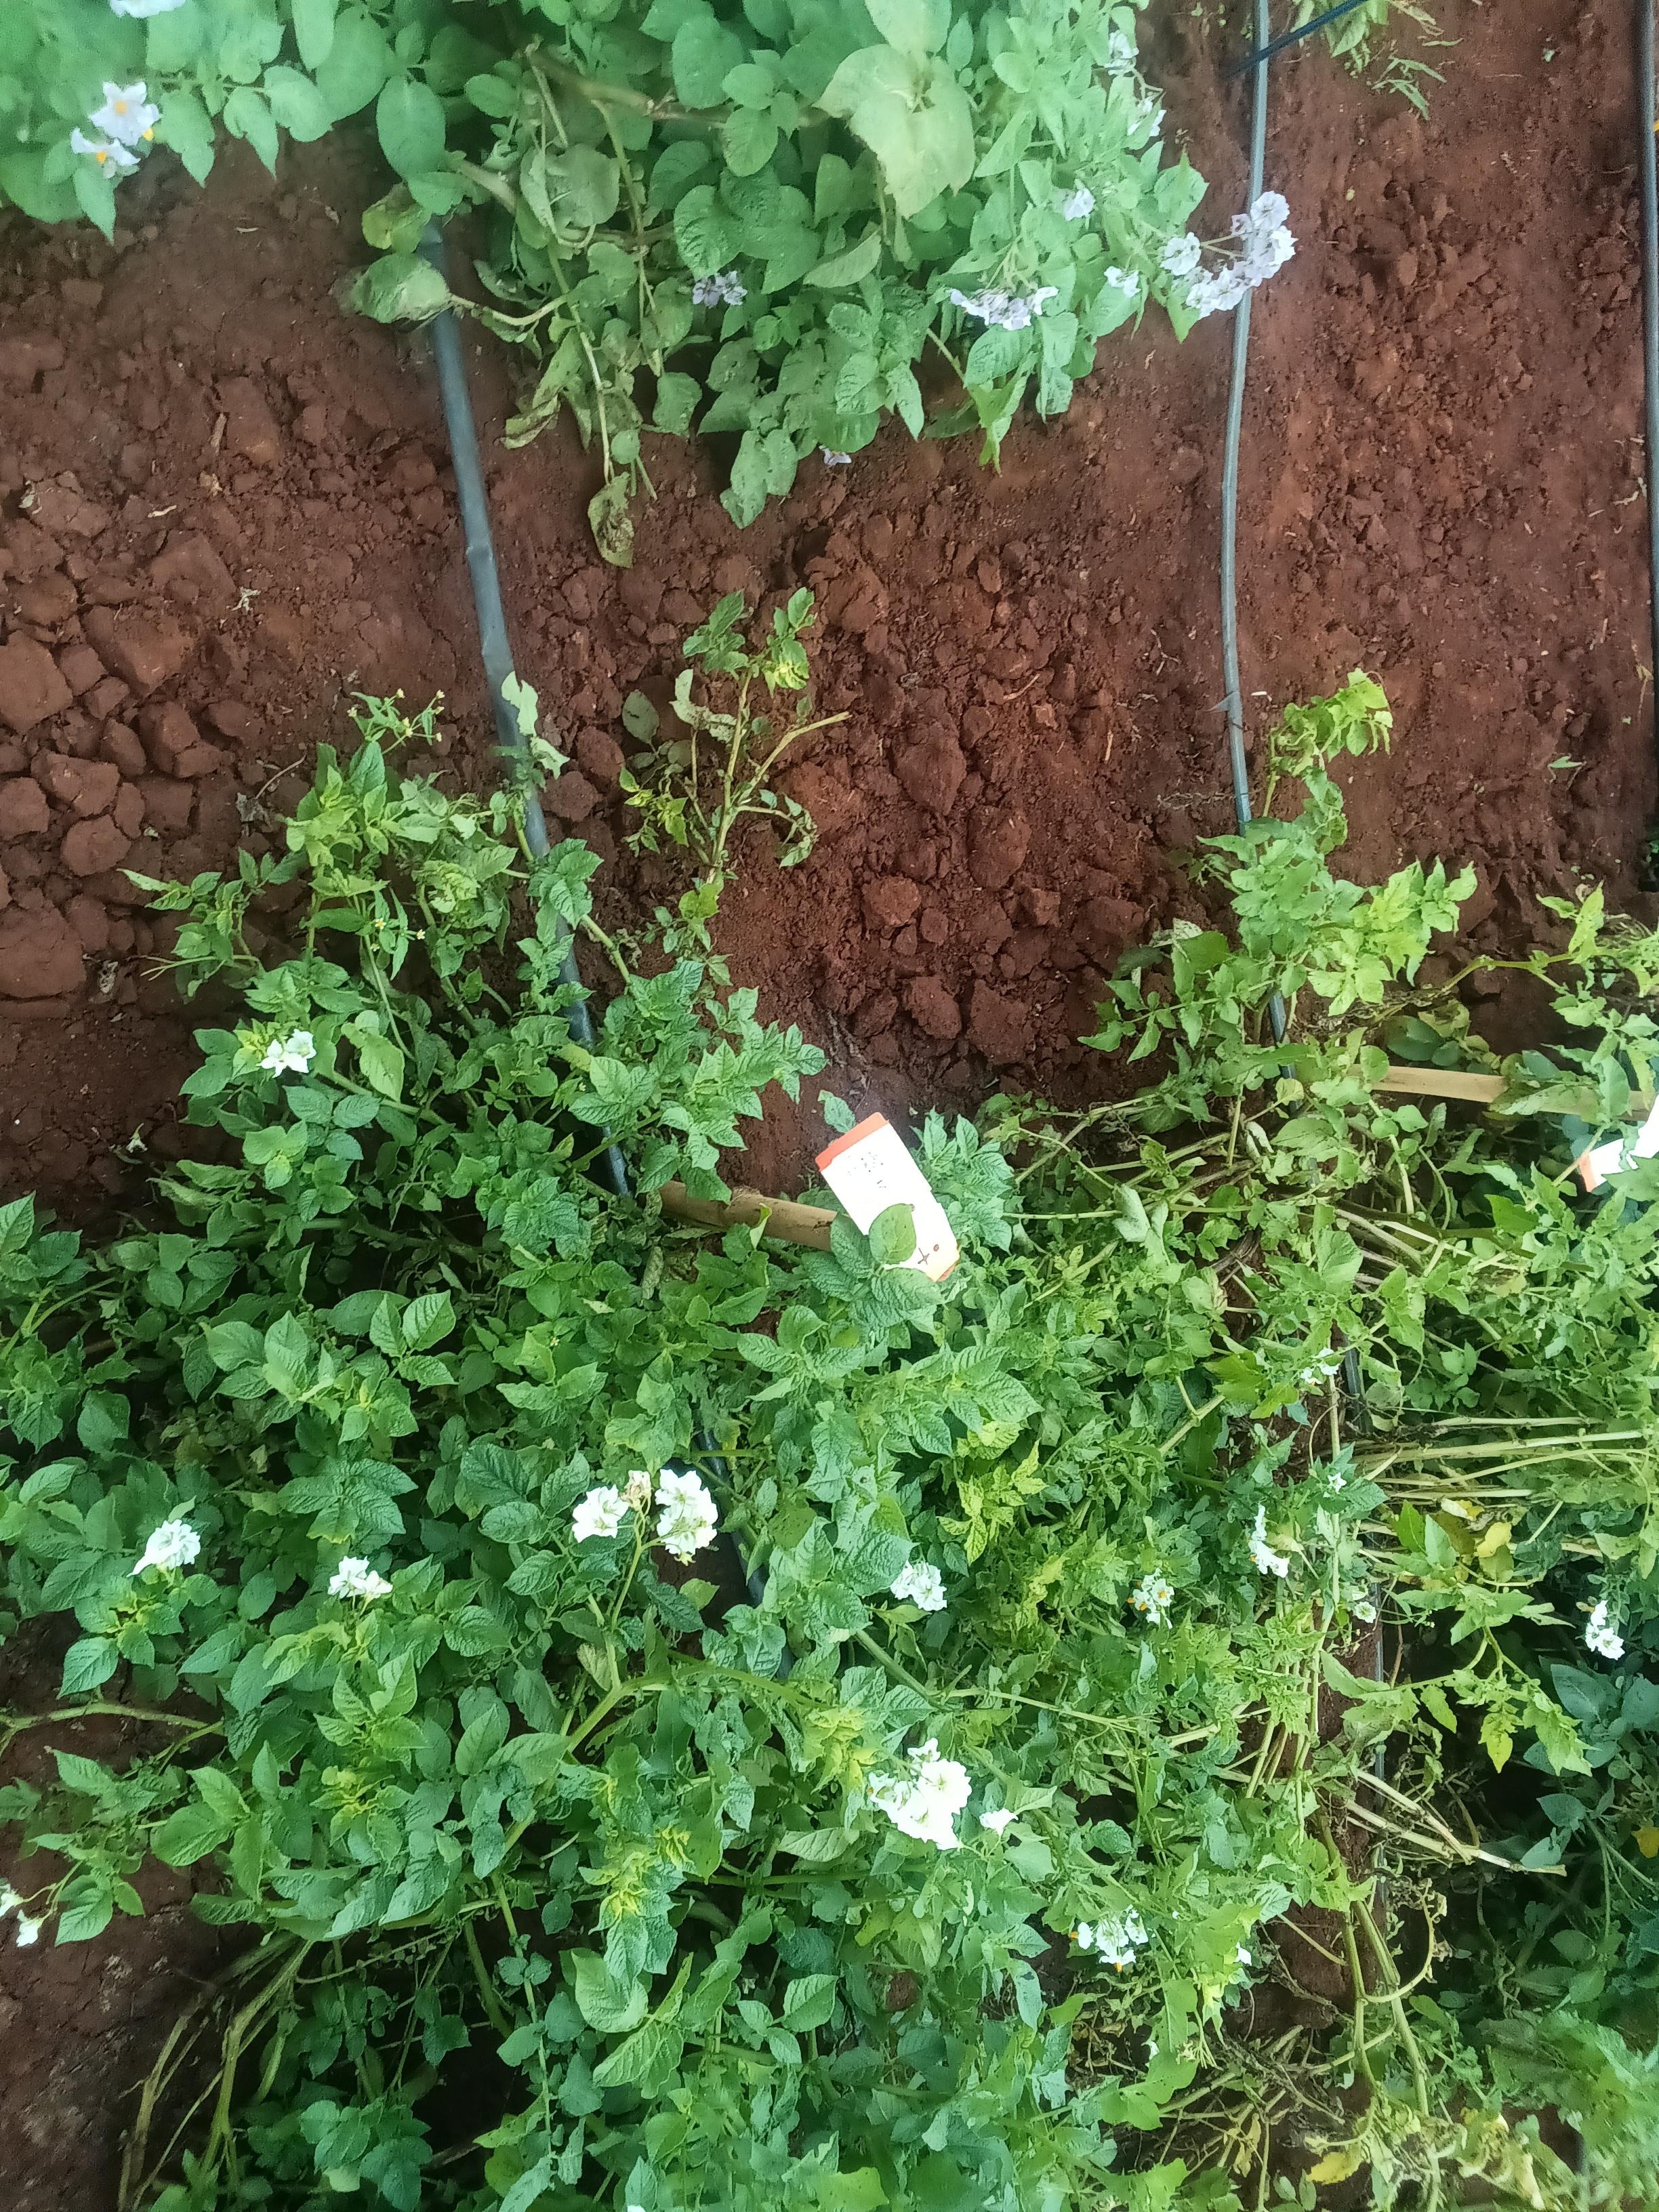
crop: potato
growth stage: flowering
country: Kenya
